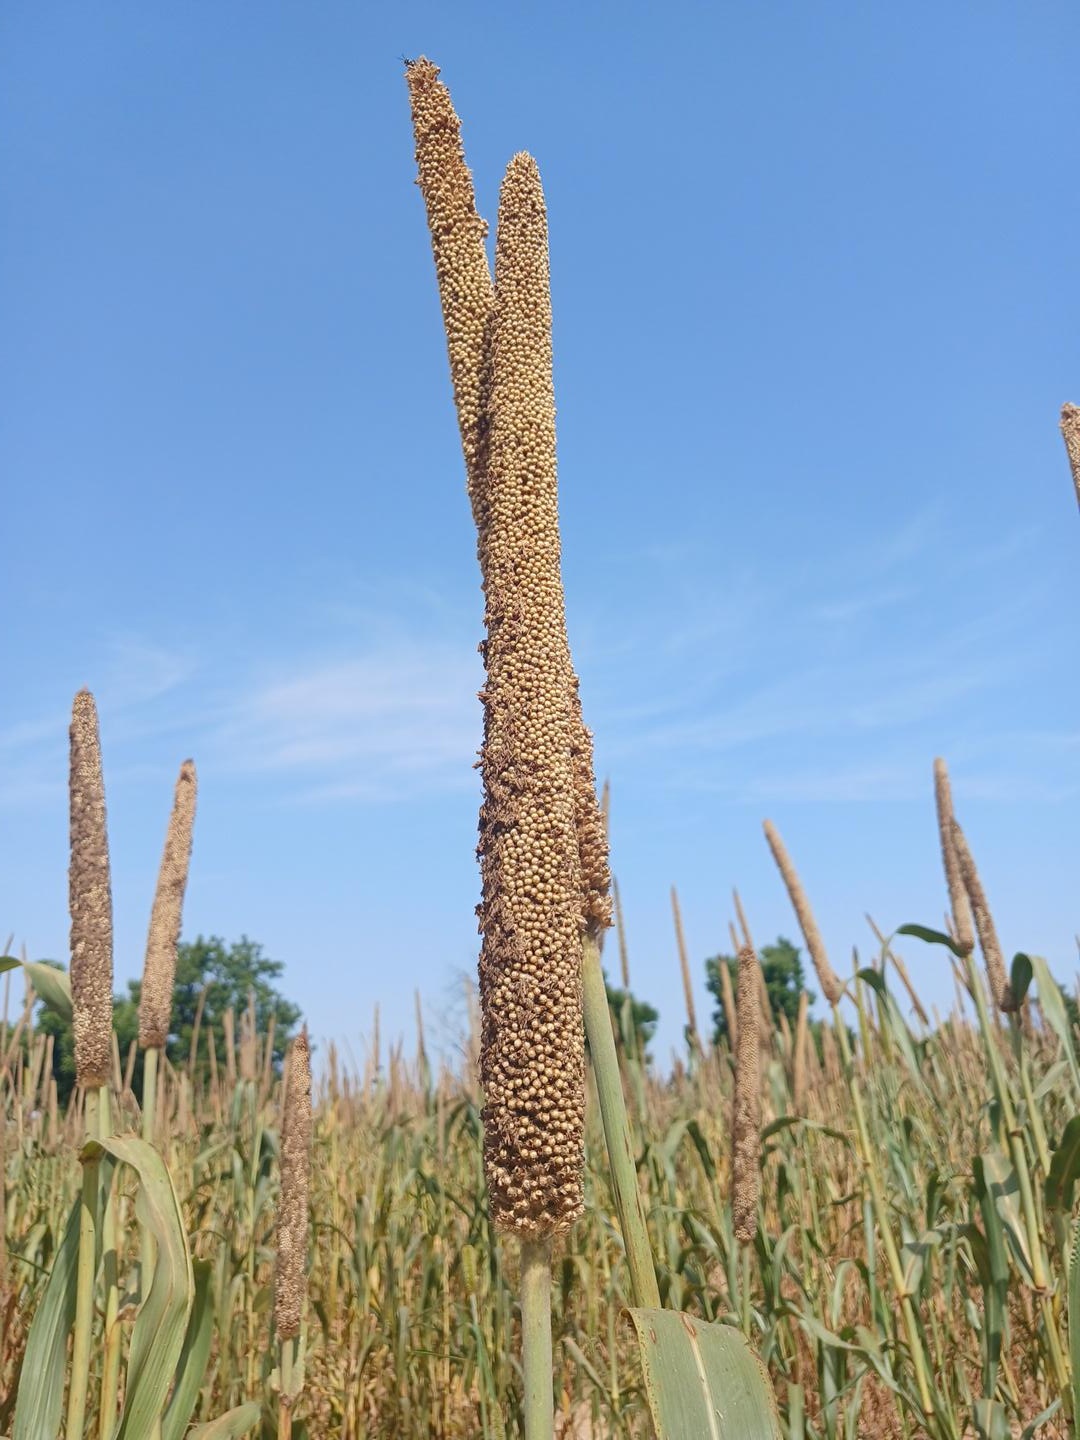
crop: pearl millet
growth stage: maturity
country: Senegal
